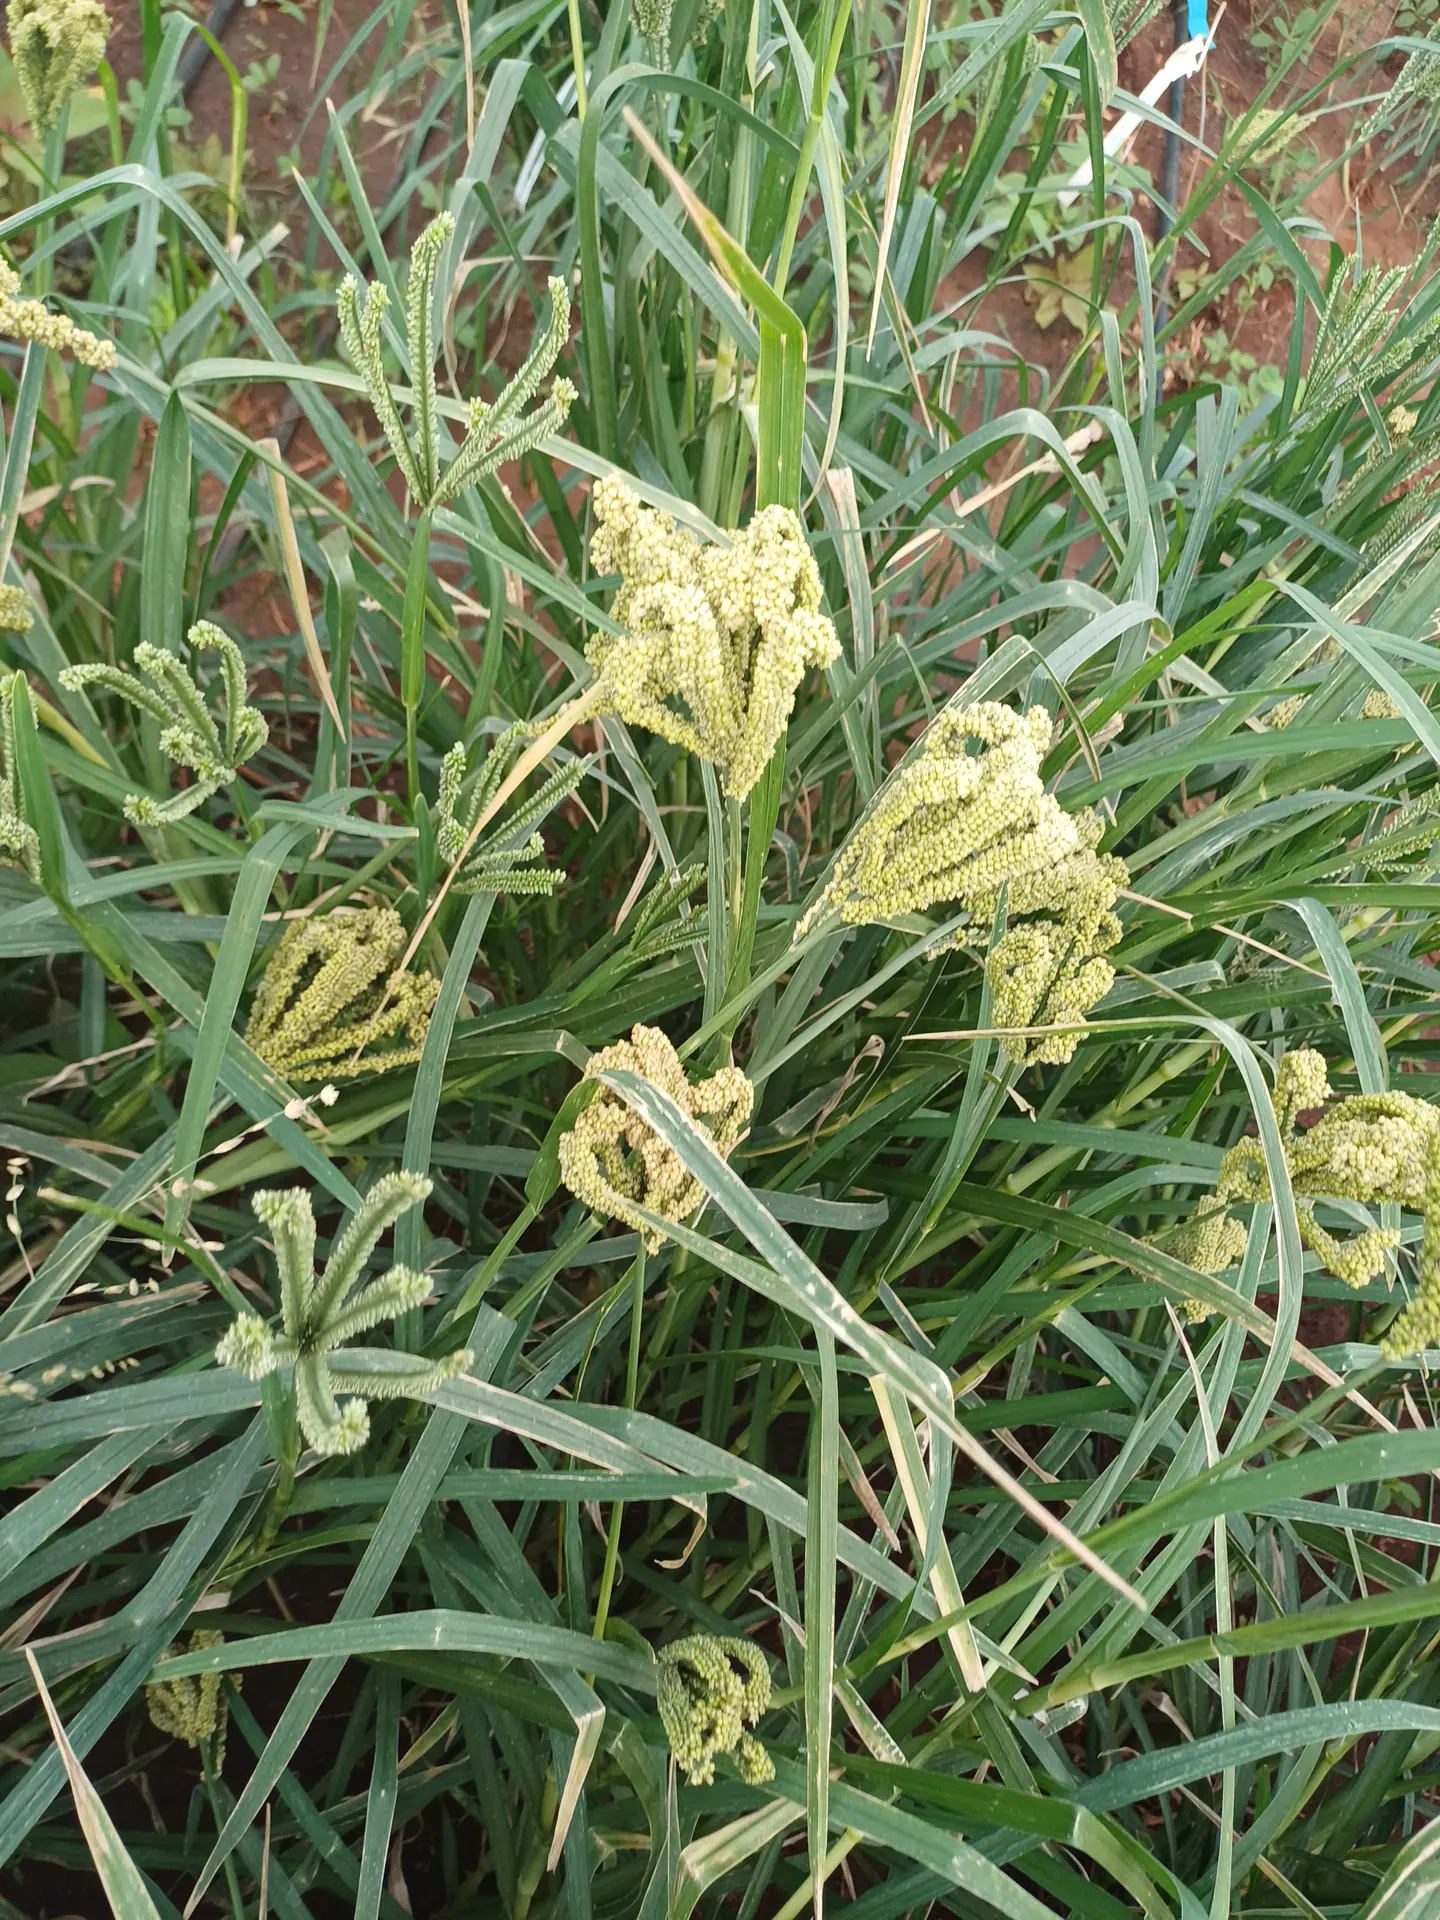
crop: finger millet
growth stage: filling grain
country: Kenya
